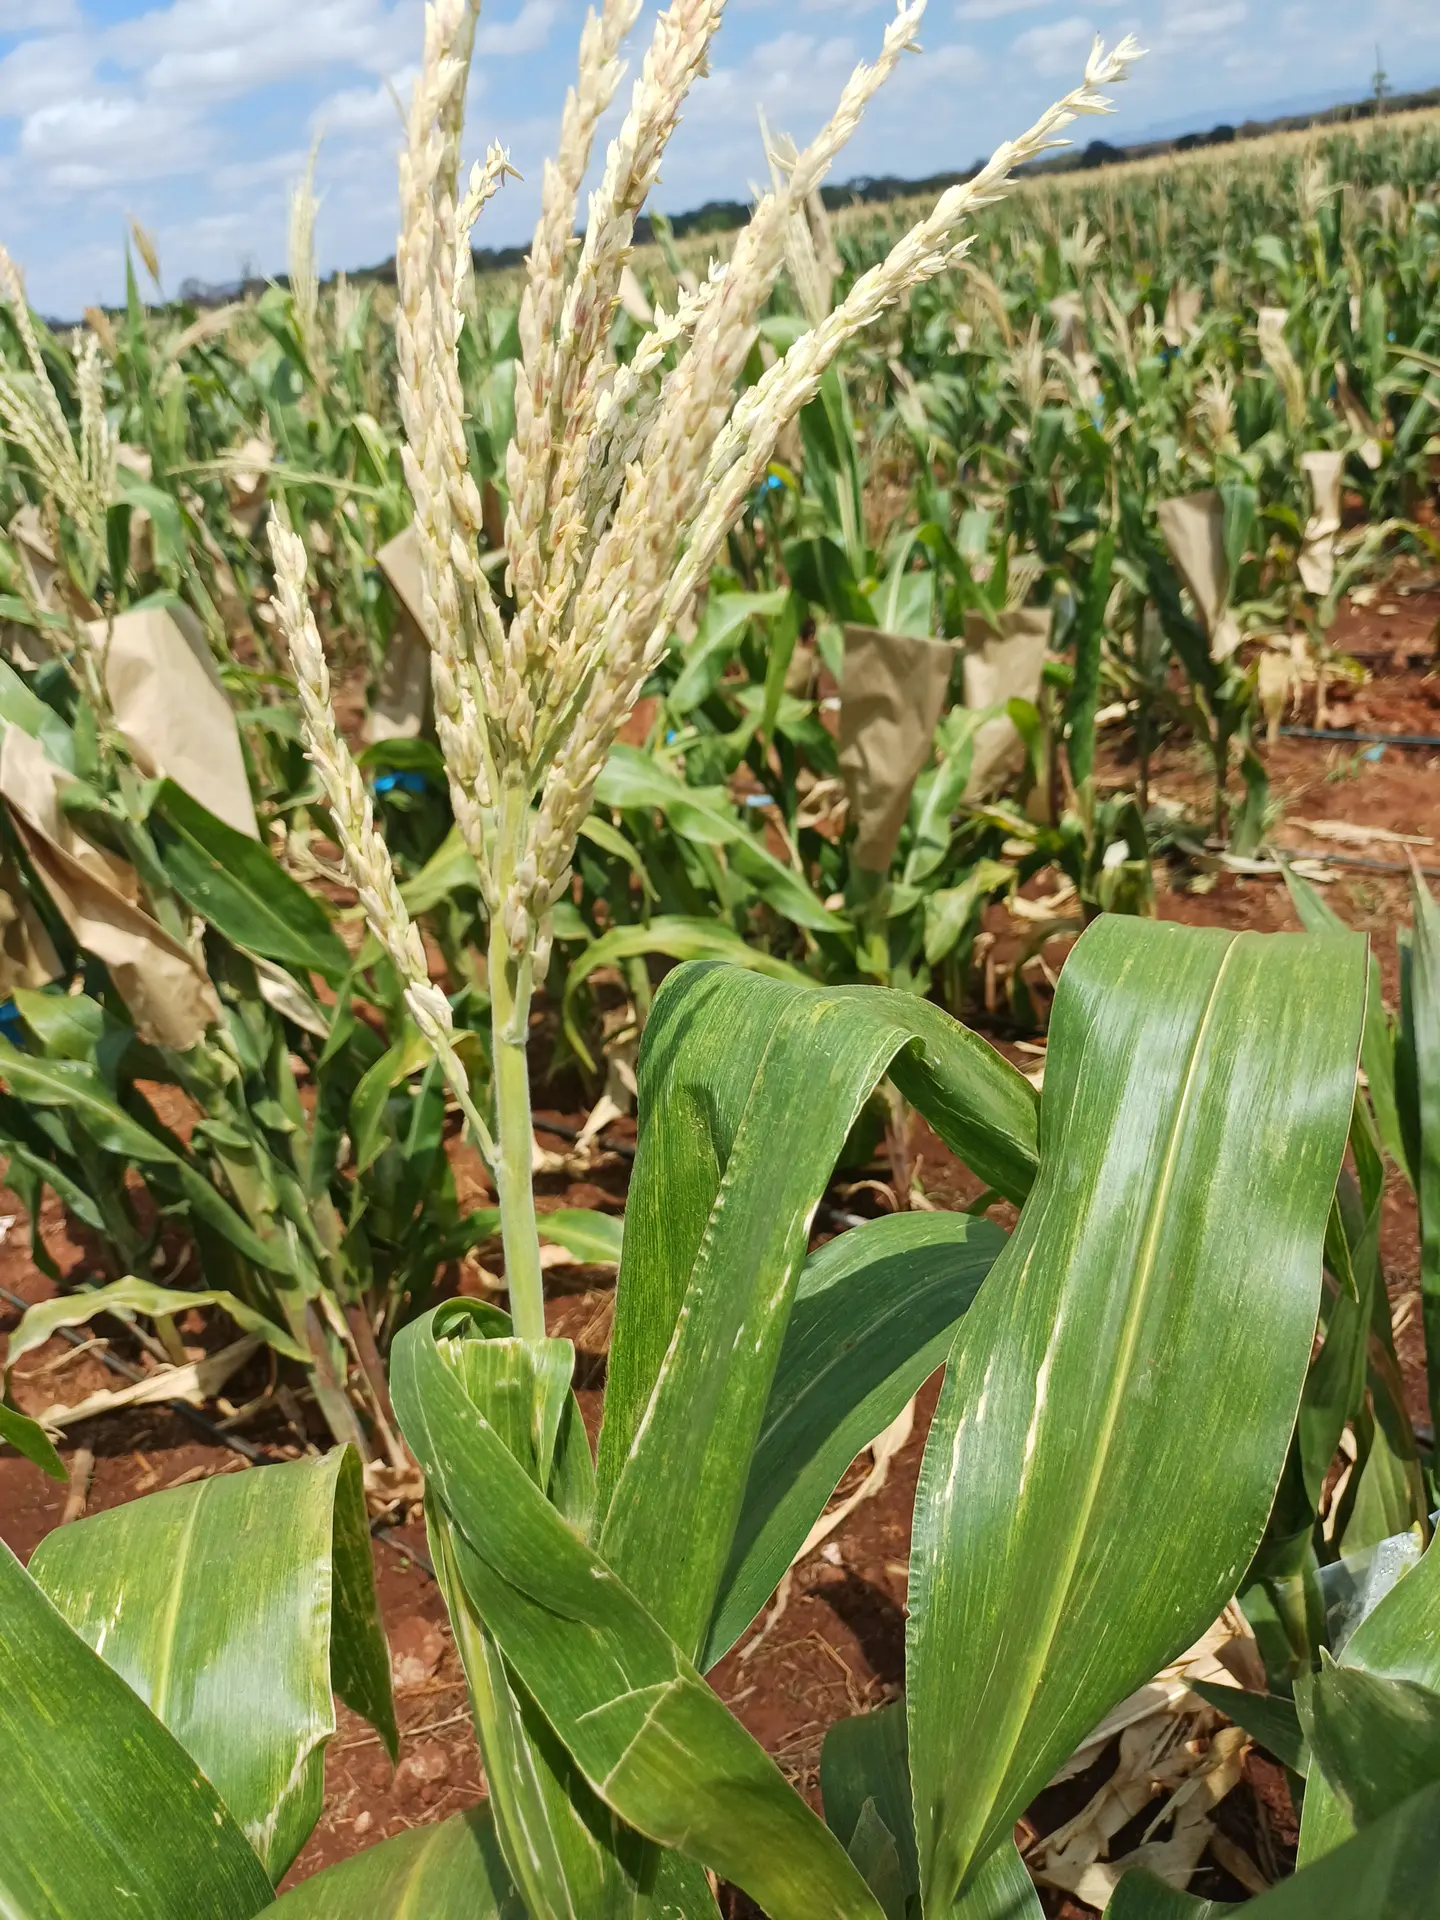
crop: maize
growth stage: flowering
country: Kenya
